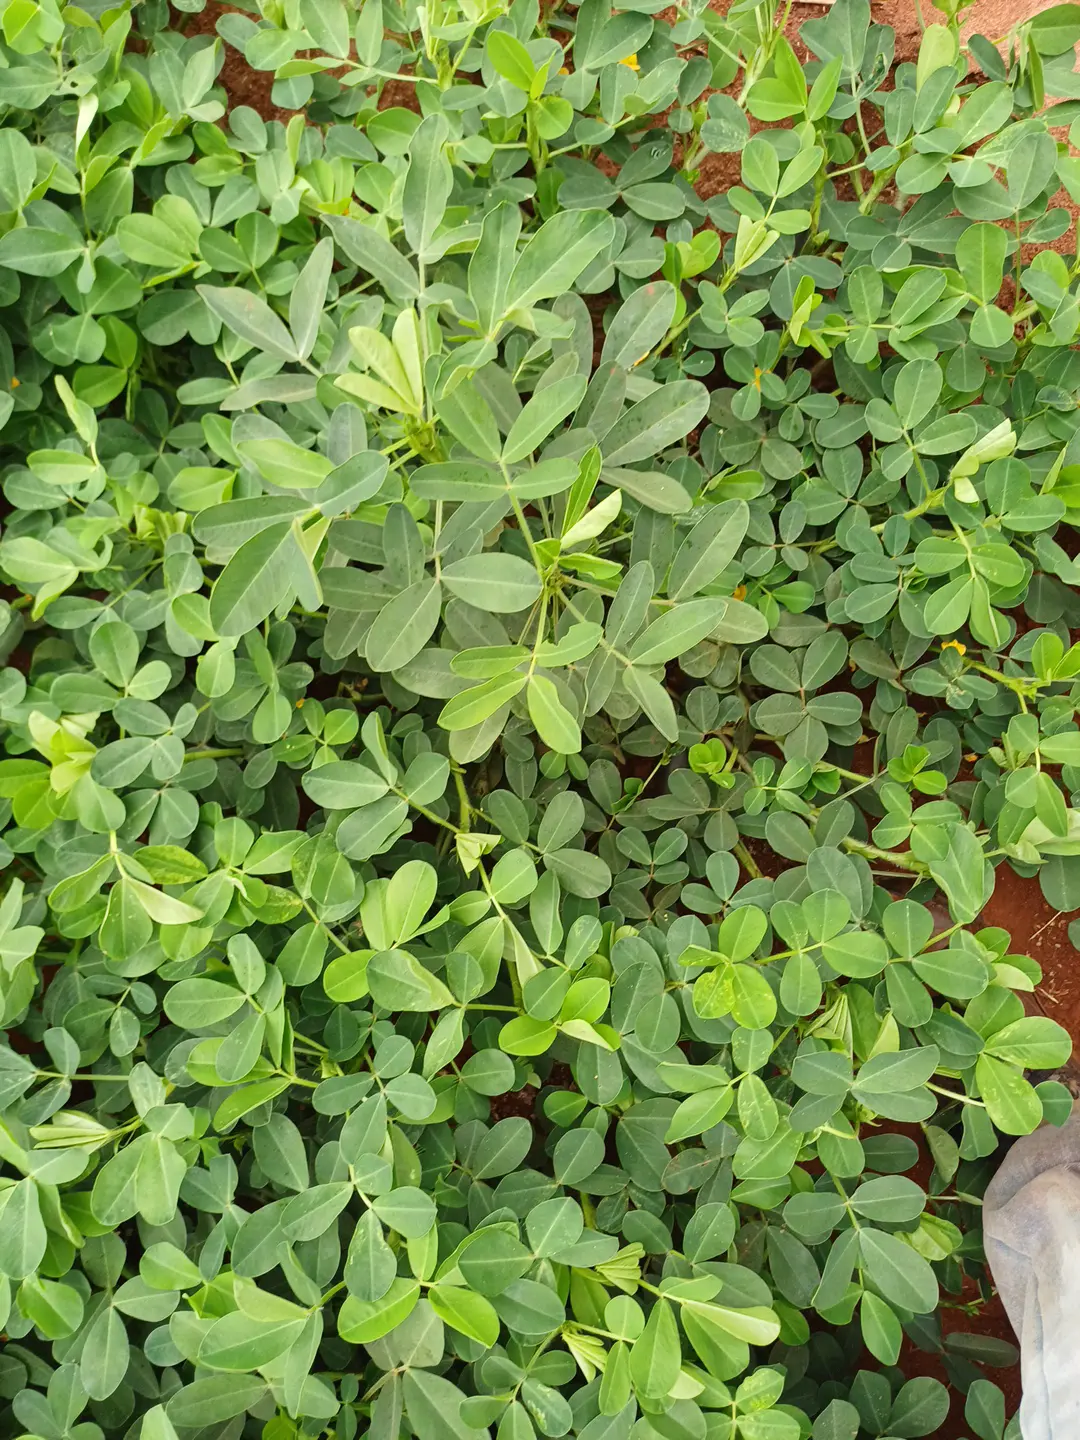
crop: groundnut
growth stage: flowering
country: Kenya
